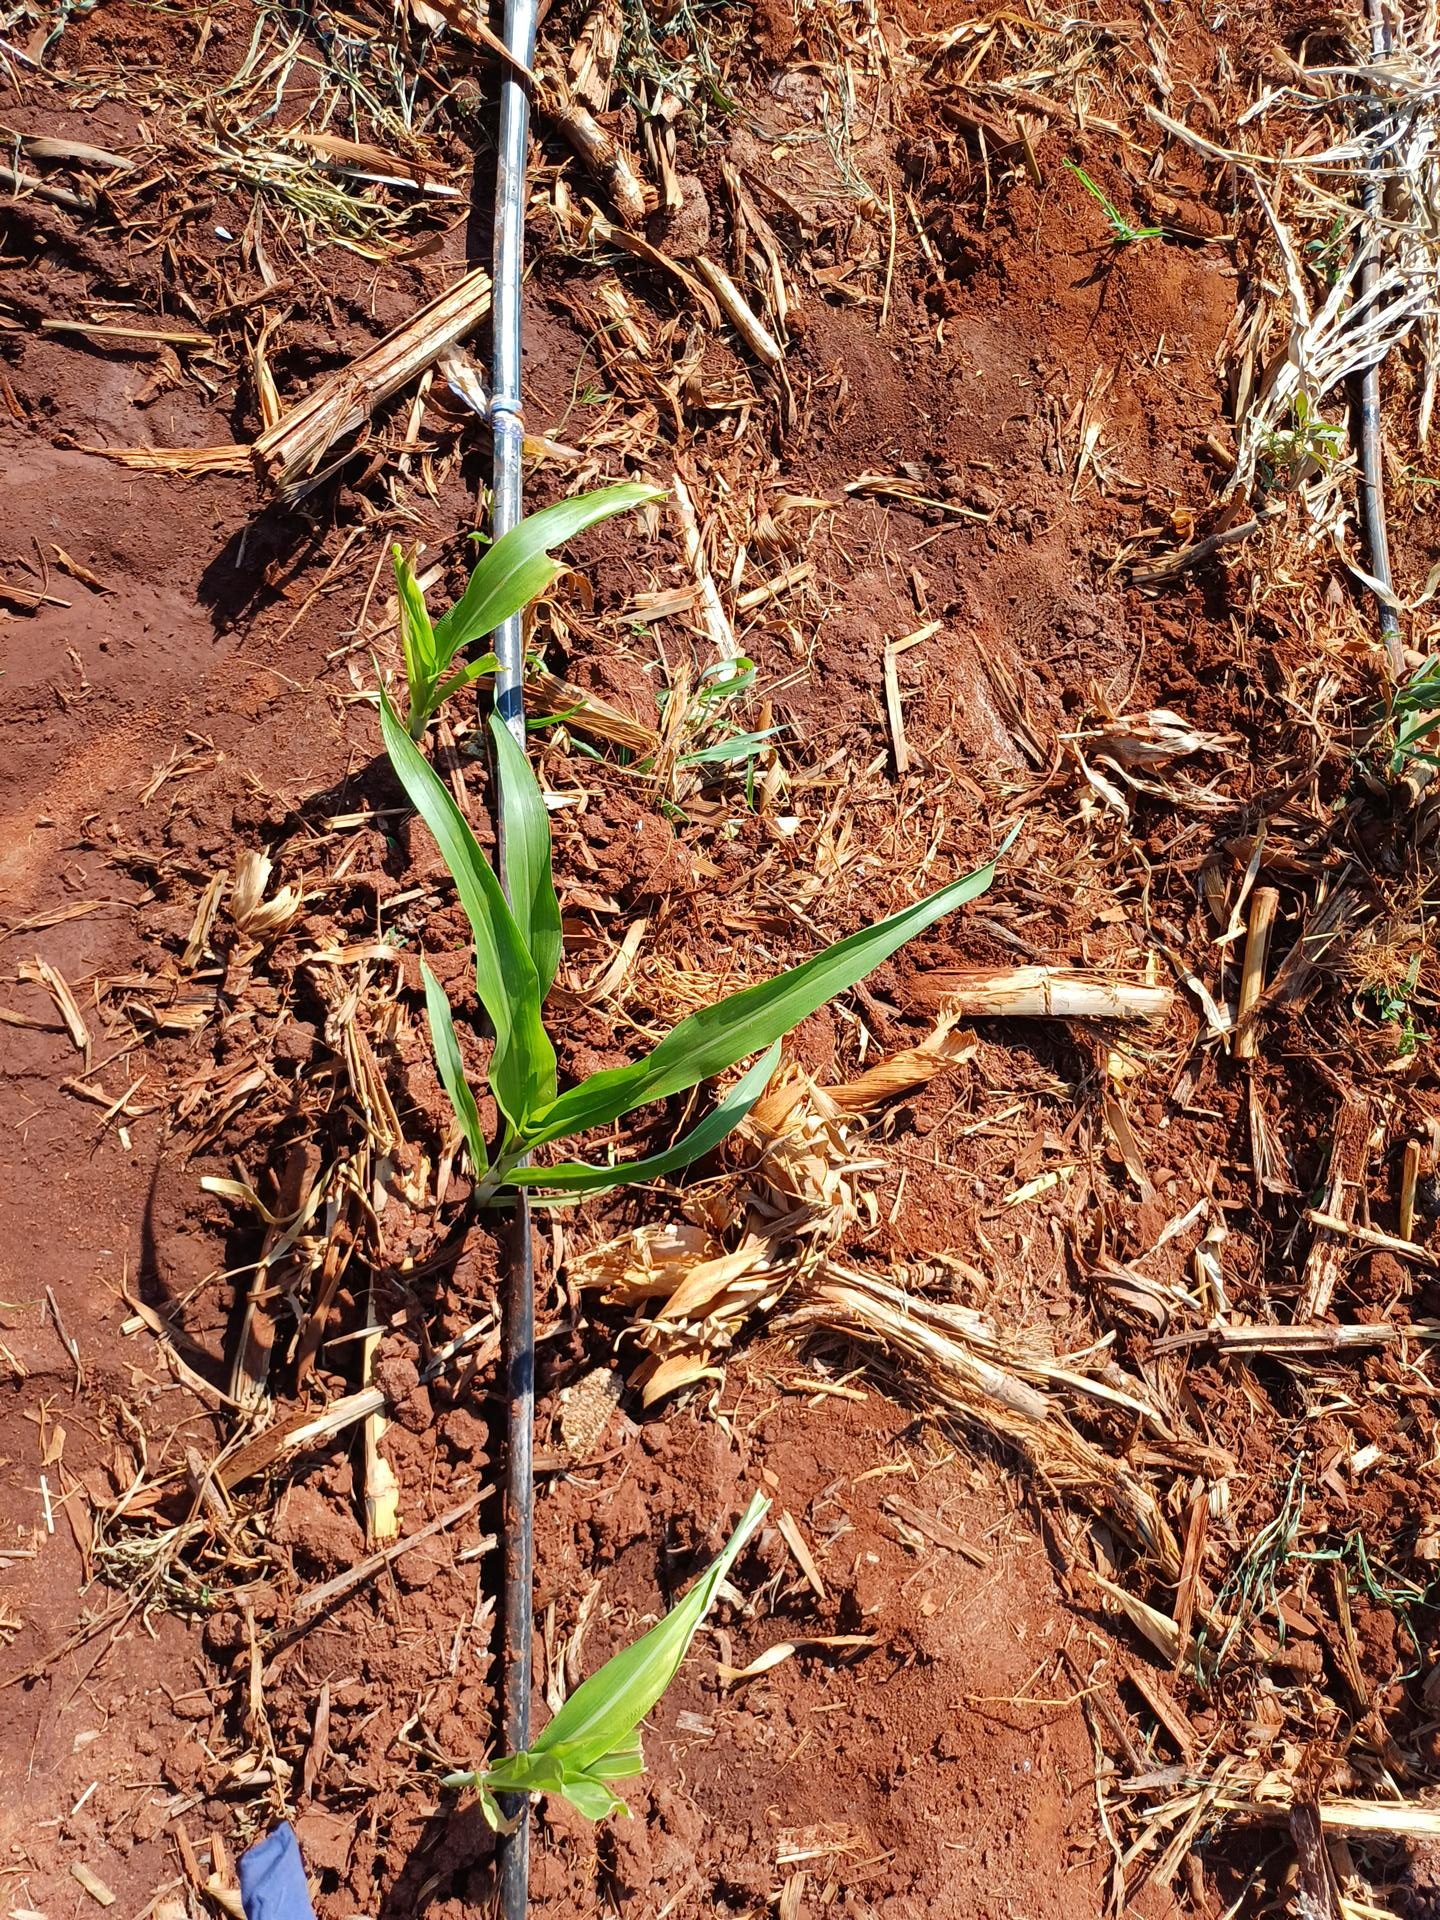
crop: sorghum
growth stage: vegetative
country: Kenya
